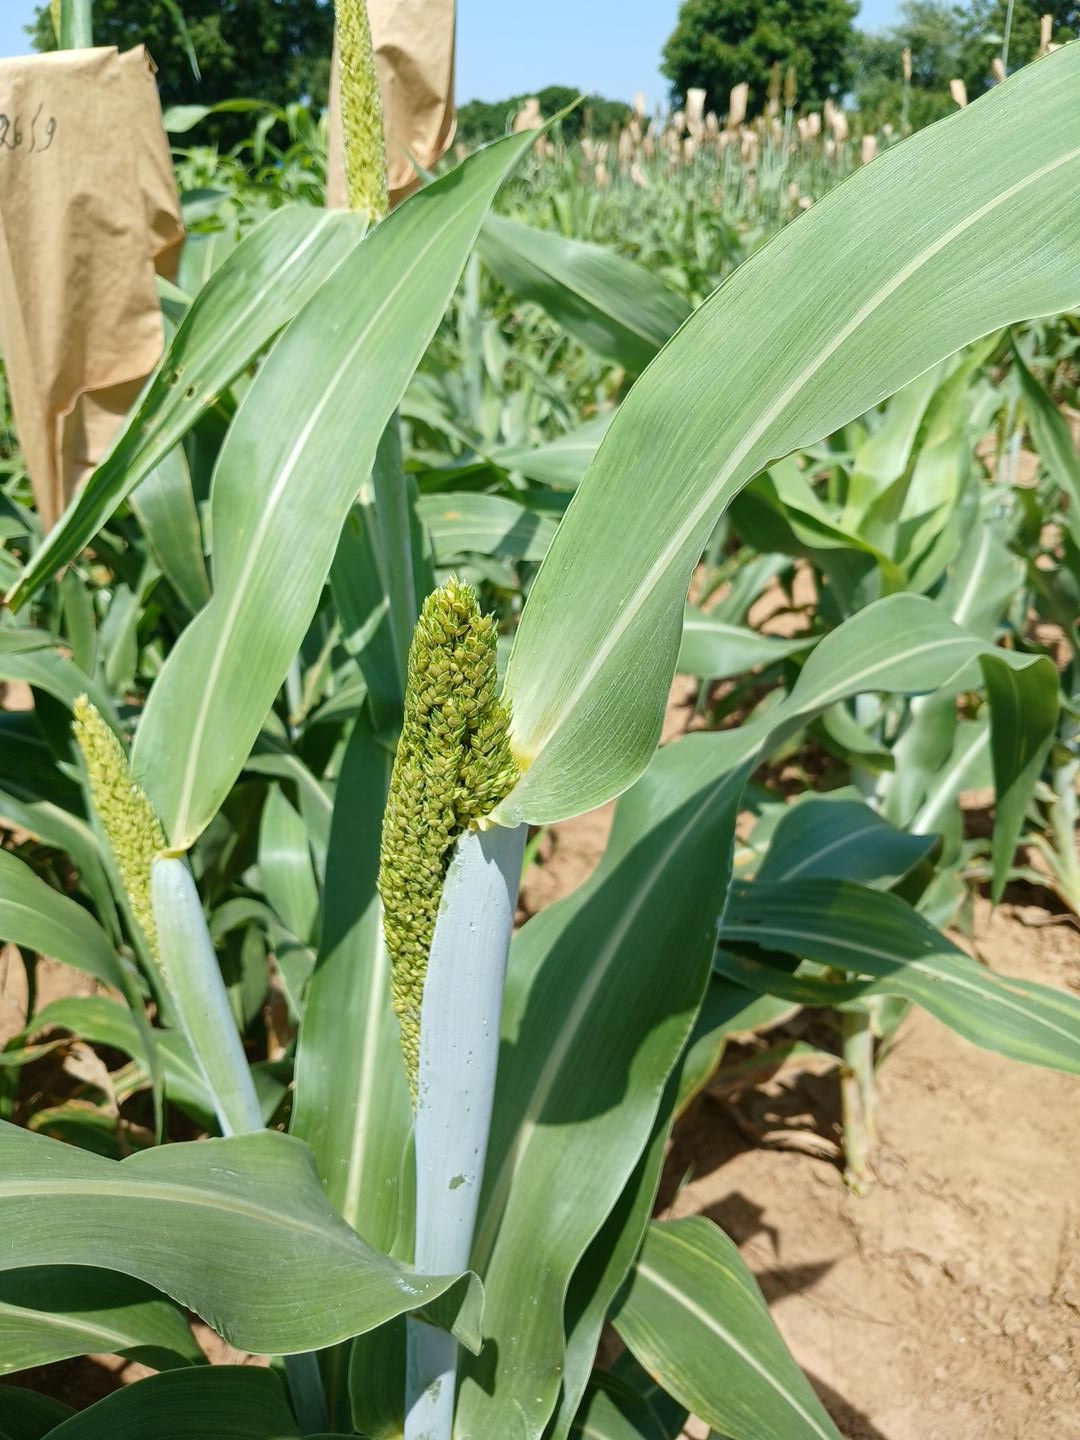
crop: sorghum
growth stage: heading tuber
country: Senegal
